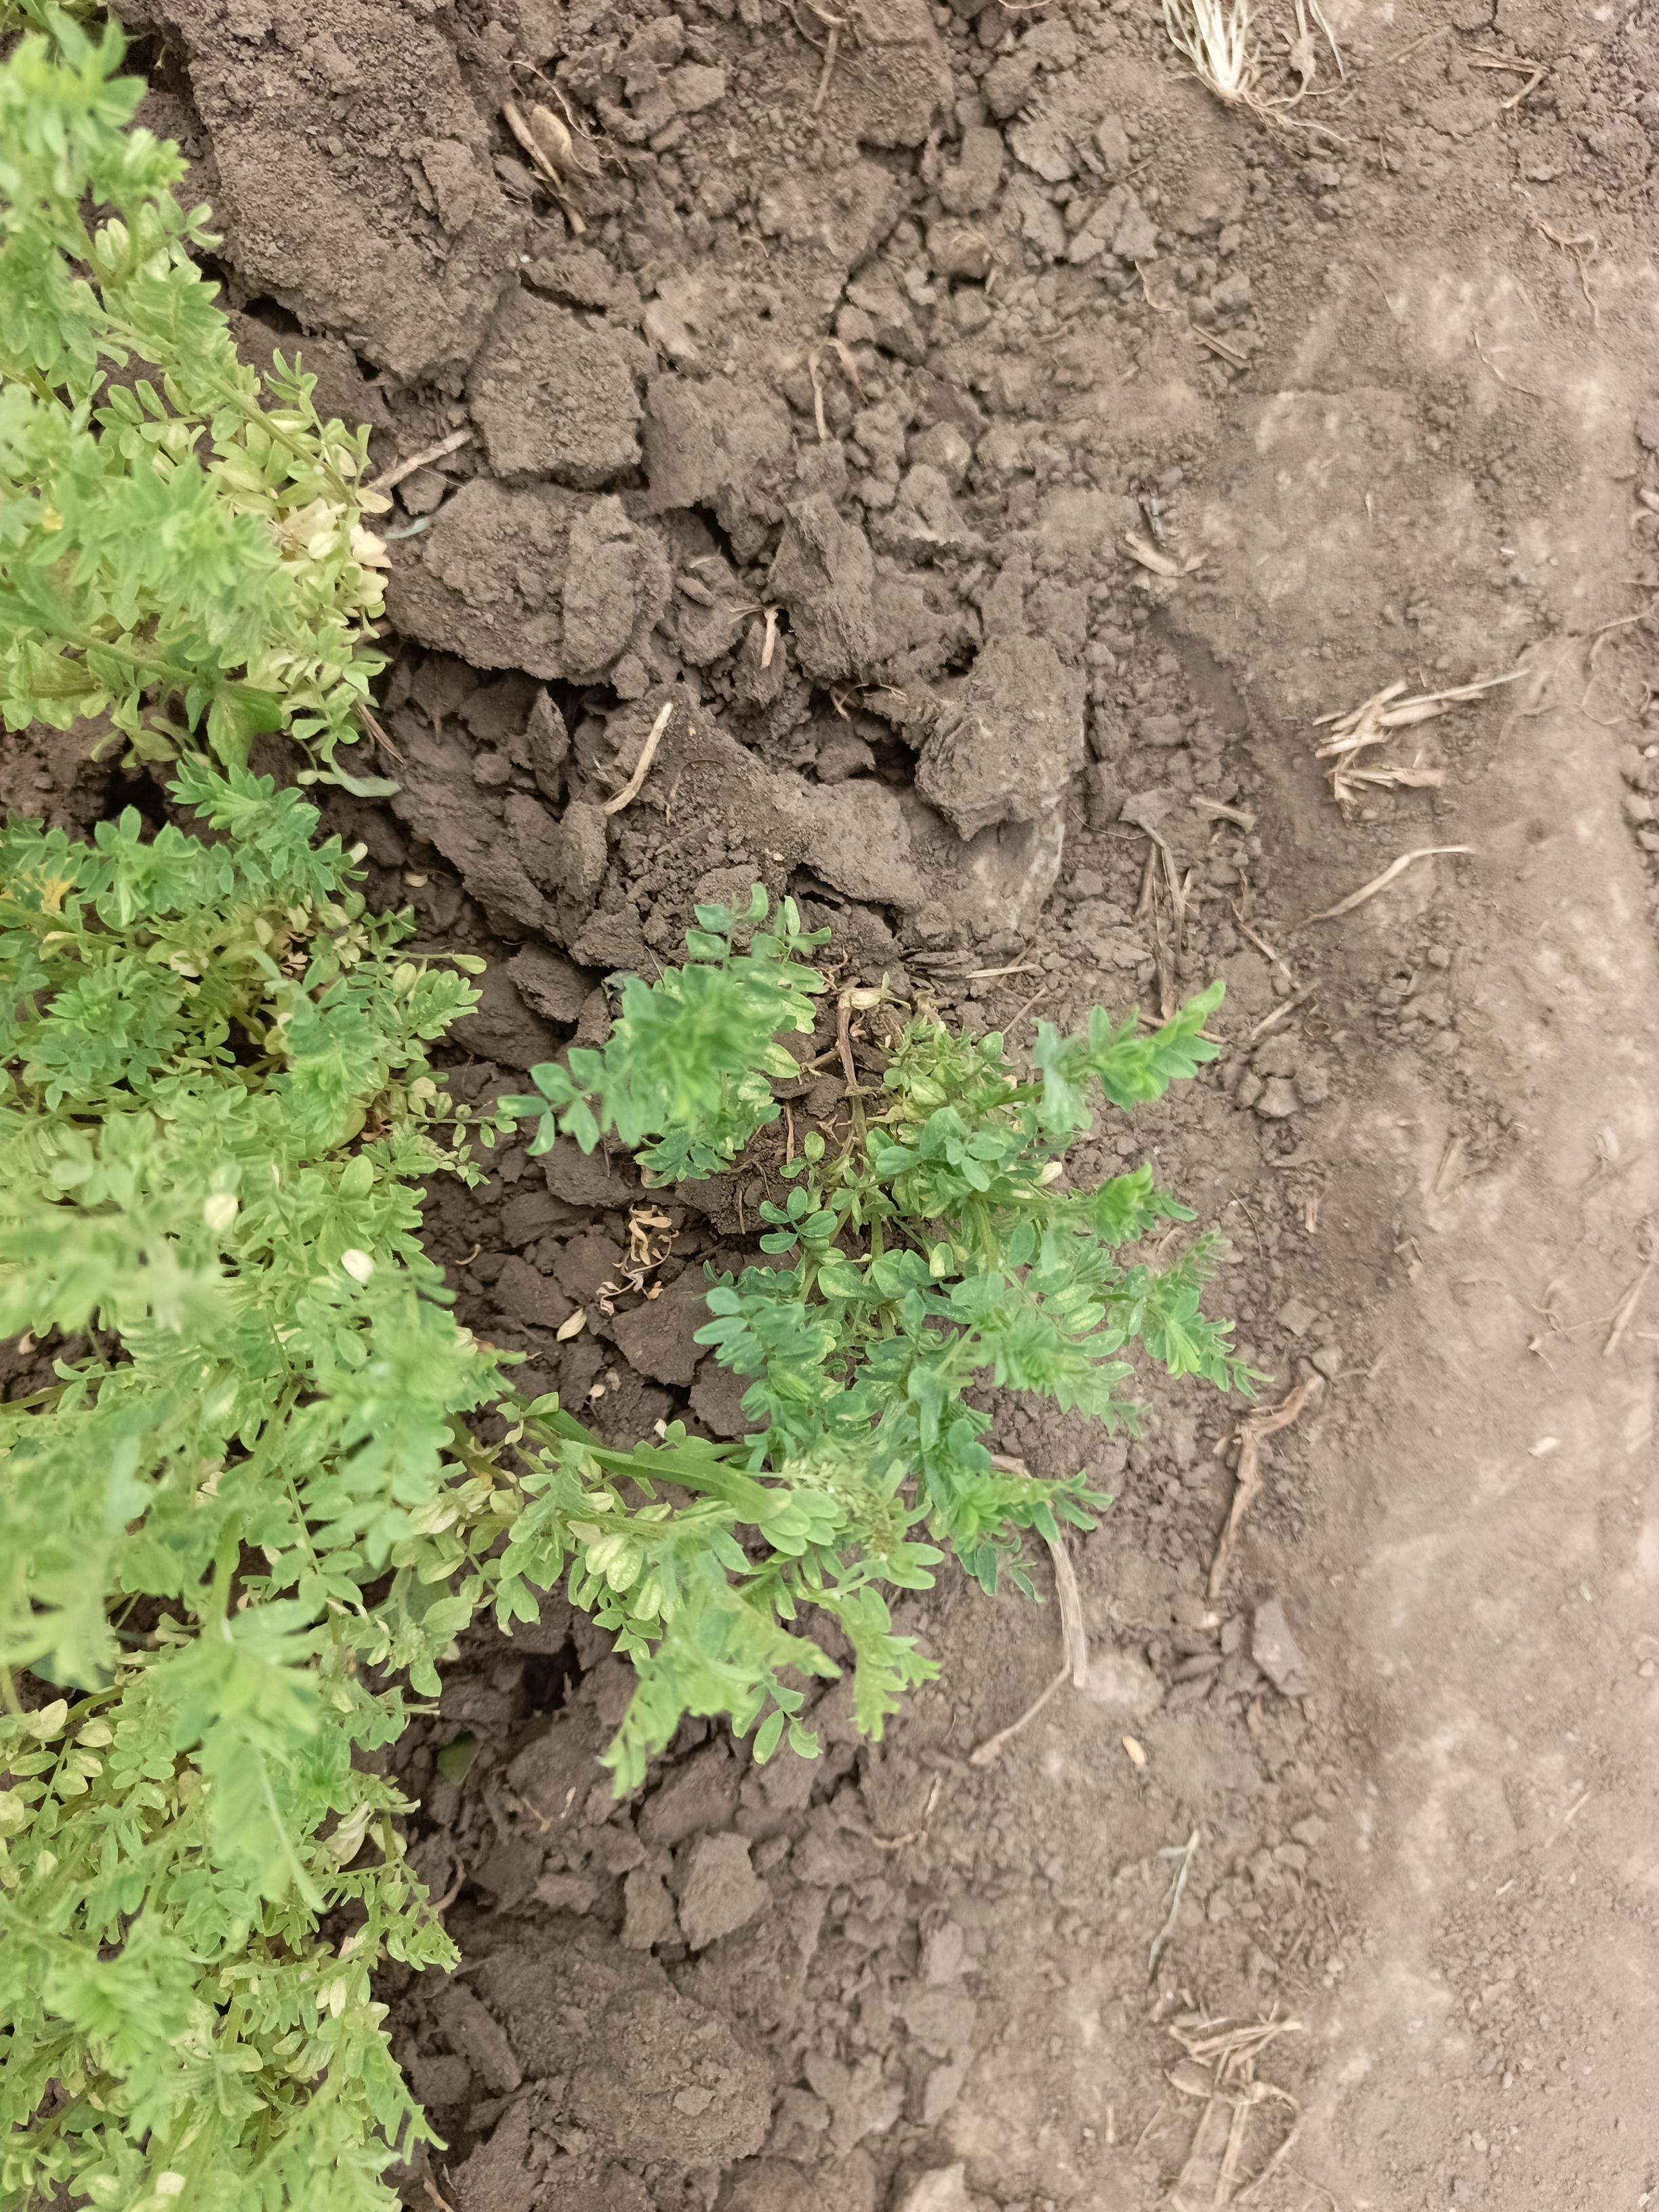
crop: lentil
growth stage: vegetative
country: Tanzania
